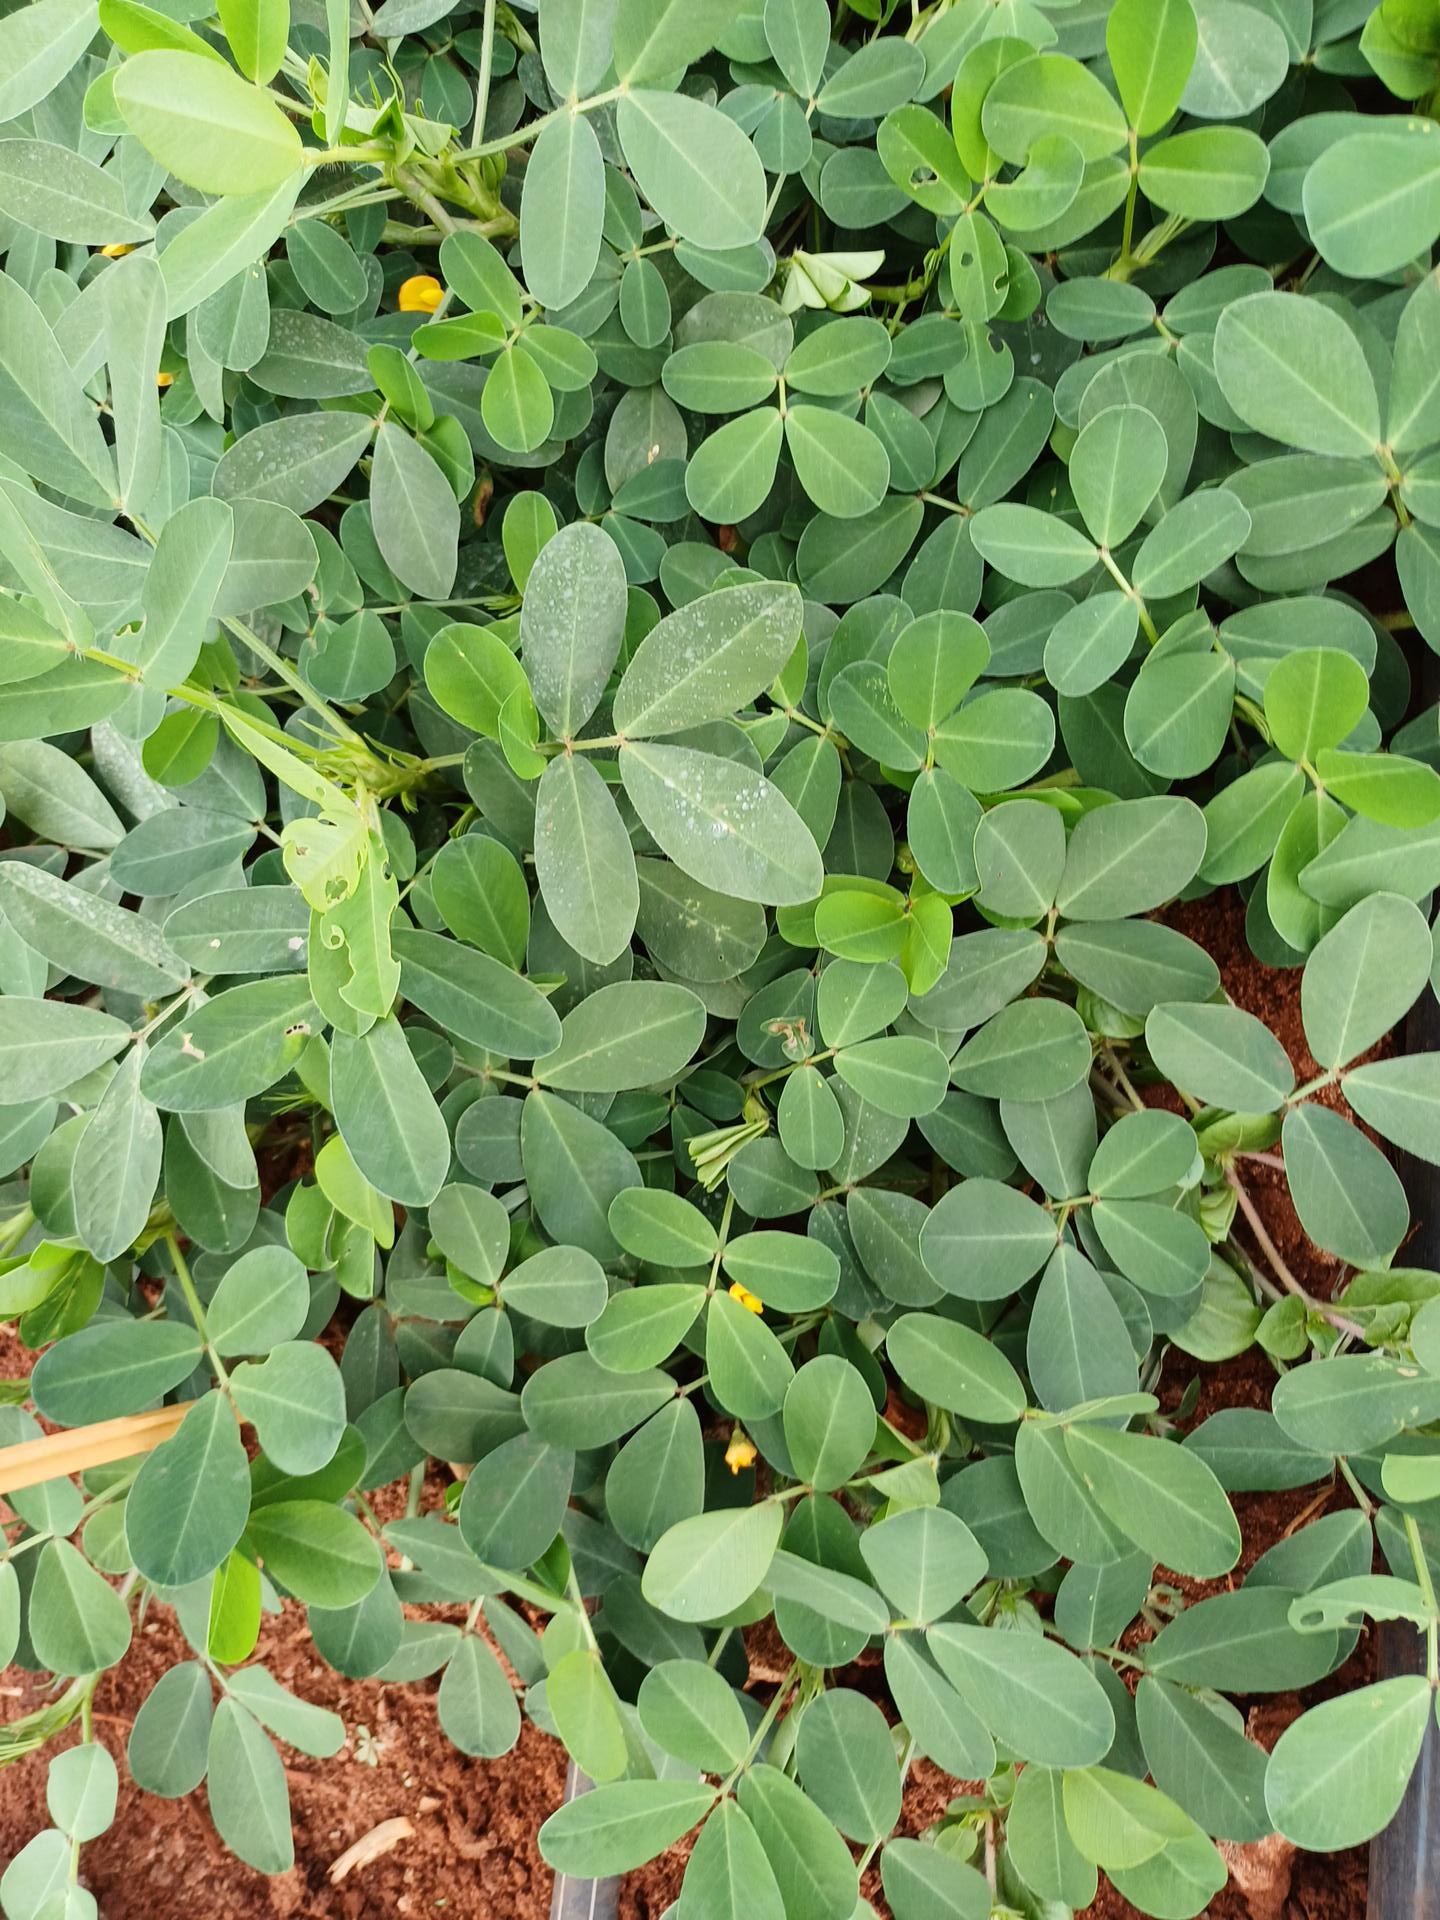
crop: groundnut
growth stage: flowering
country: Kenya
